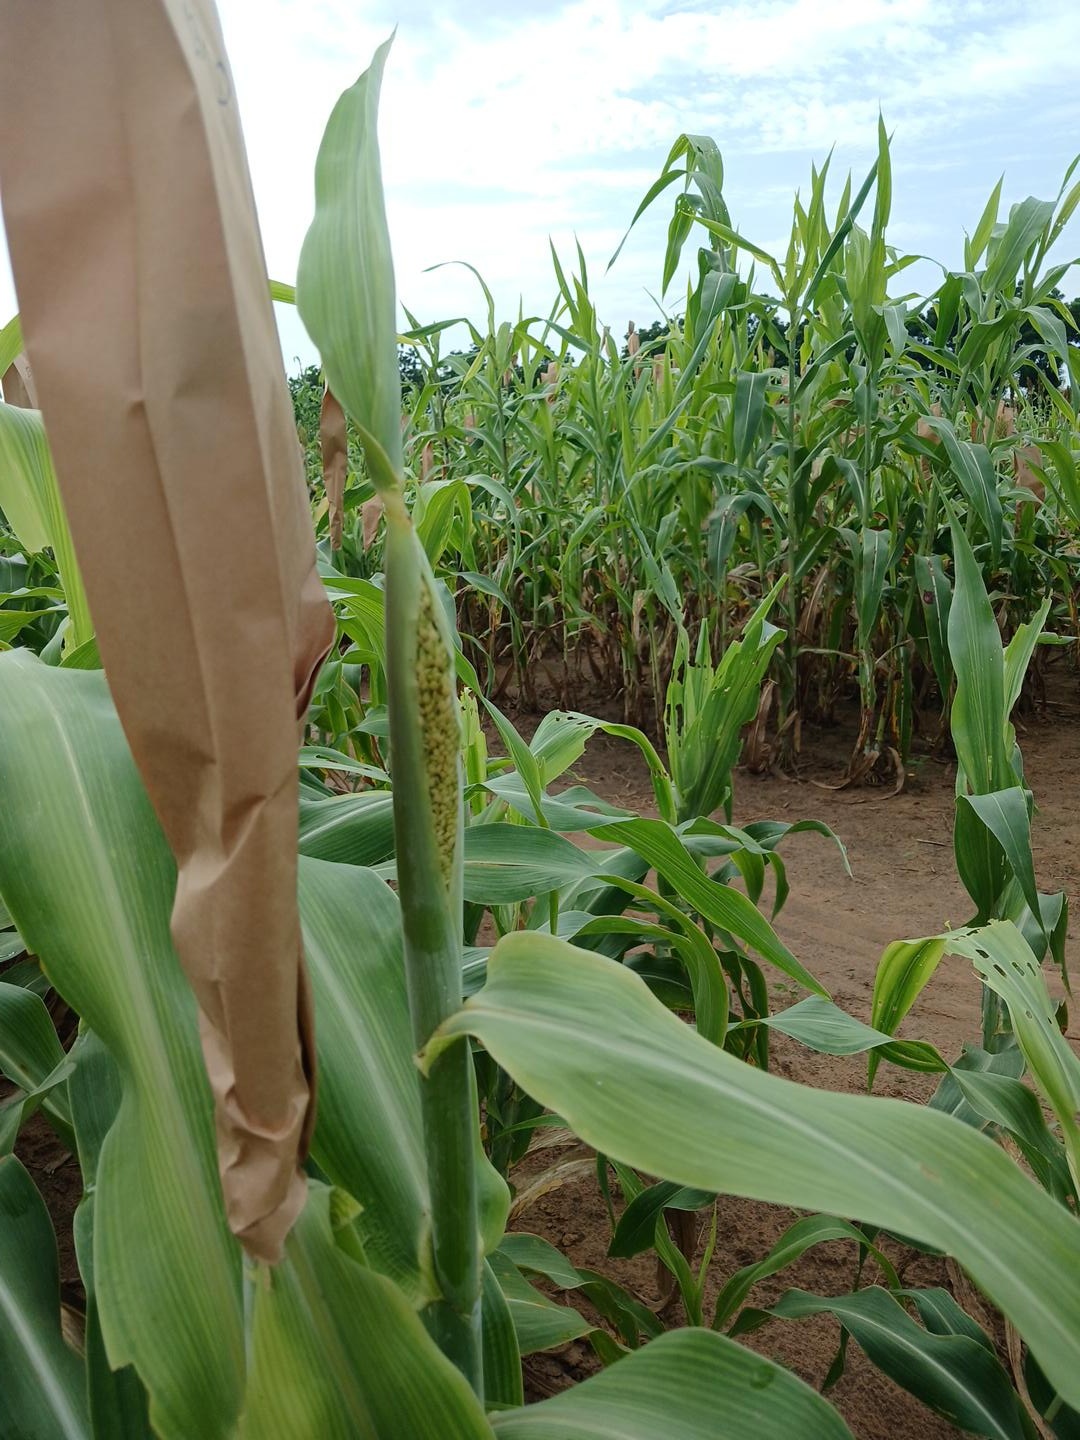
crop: sorghum
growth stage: heading tuber
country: Senegal
